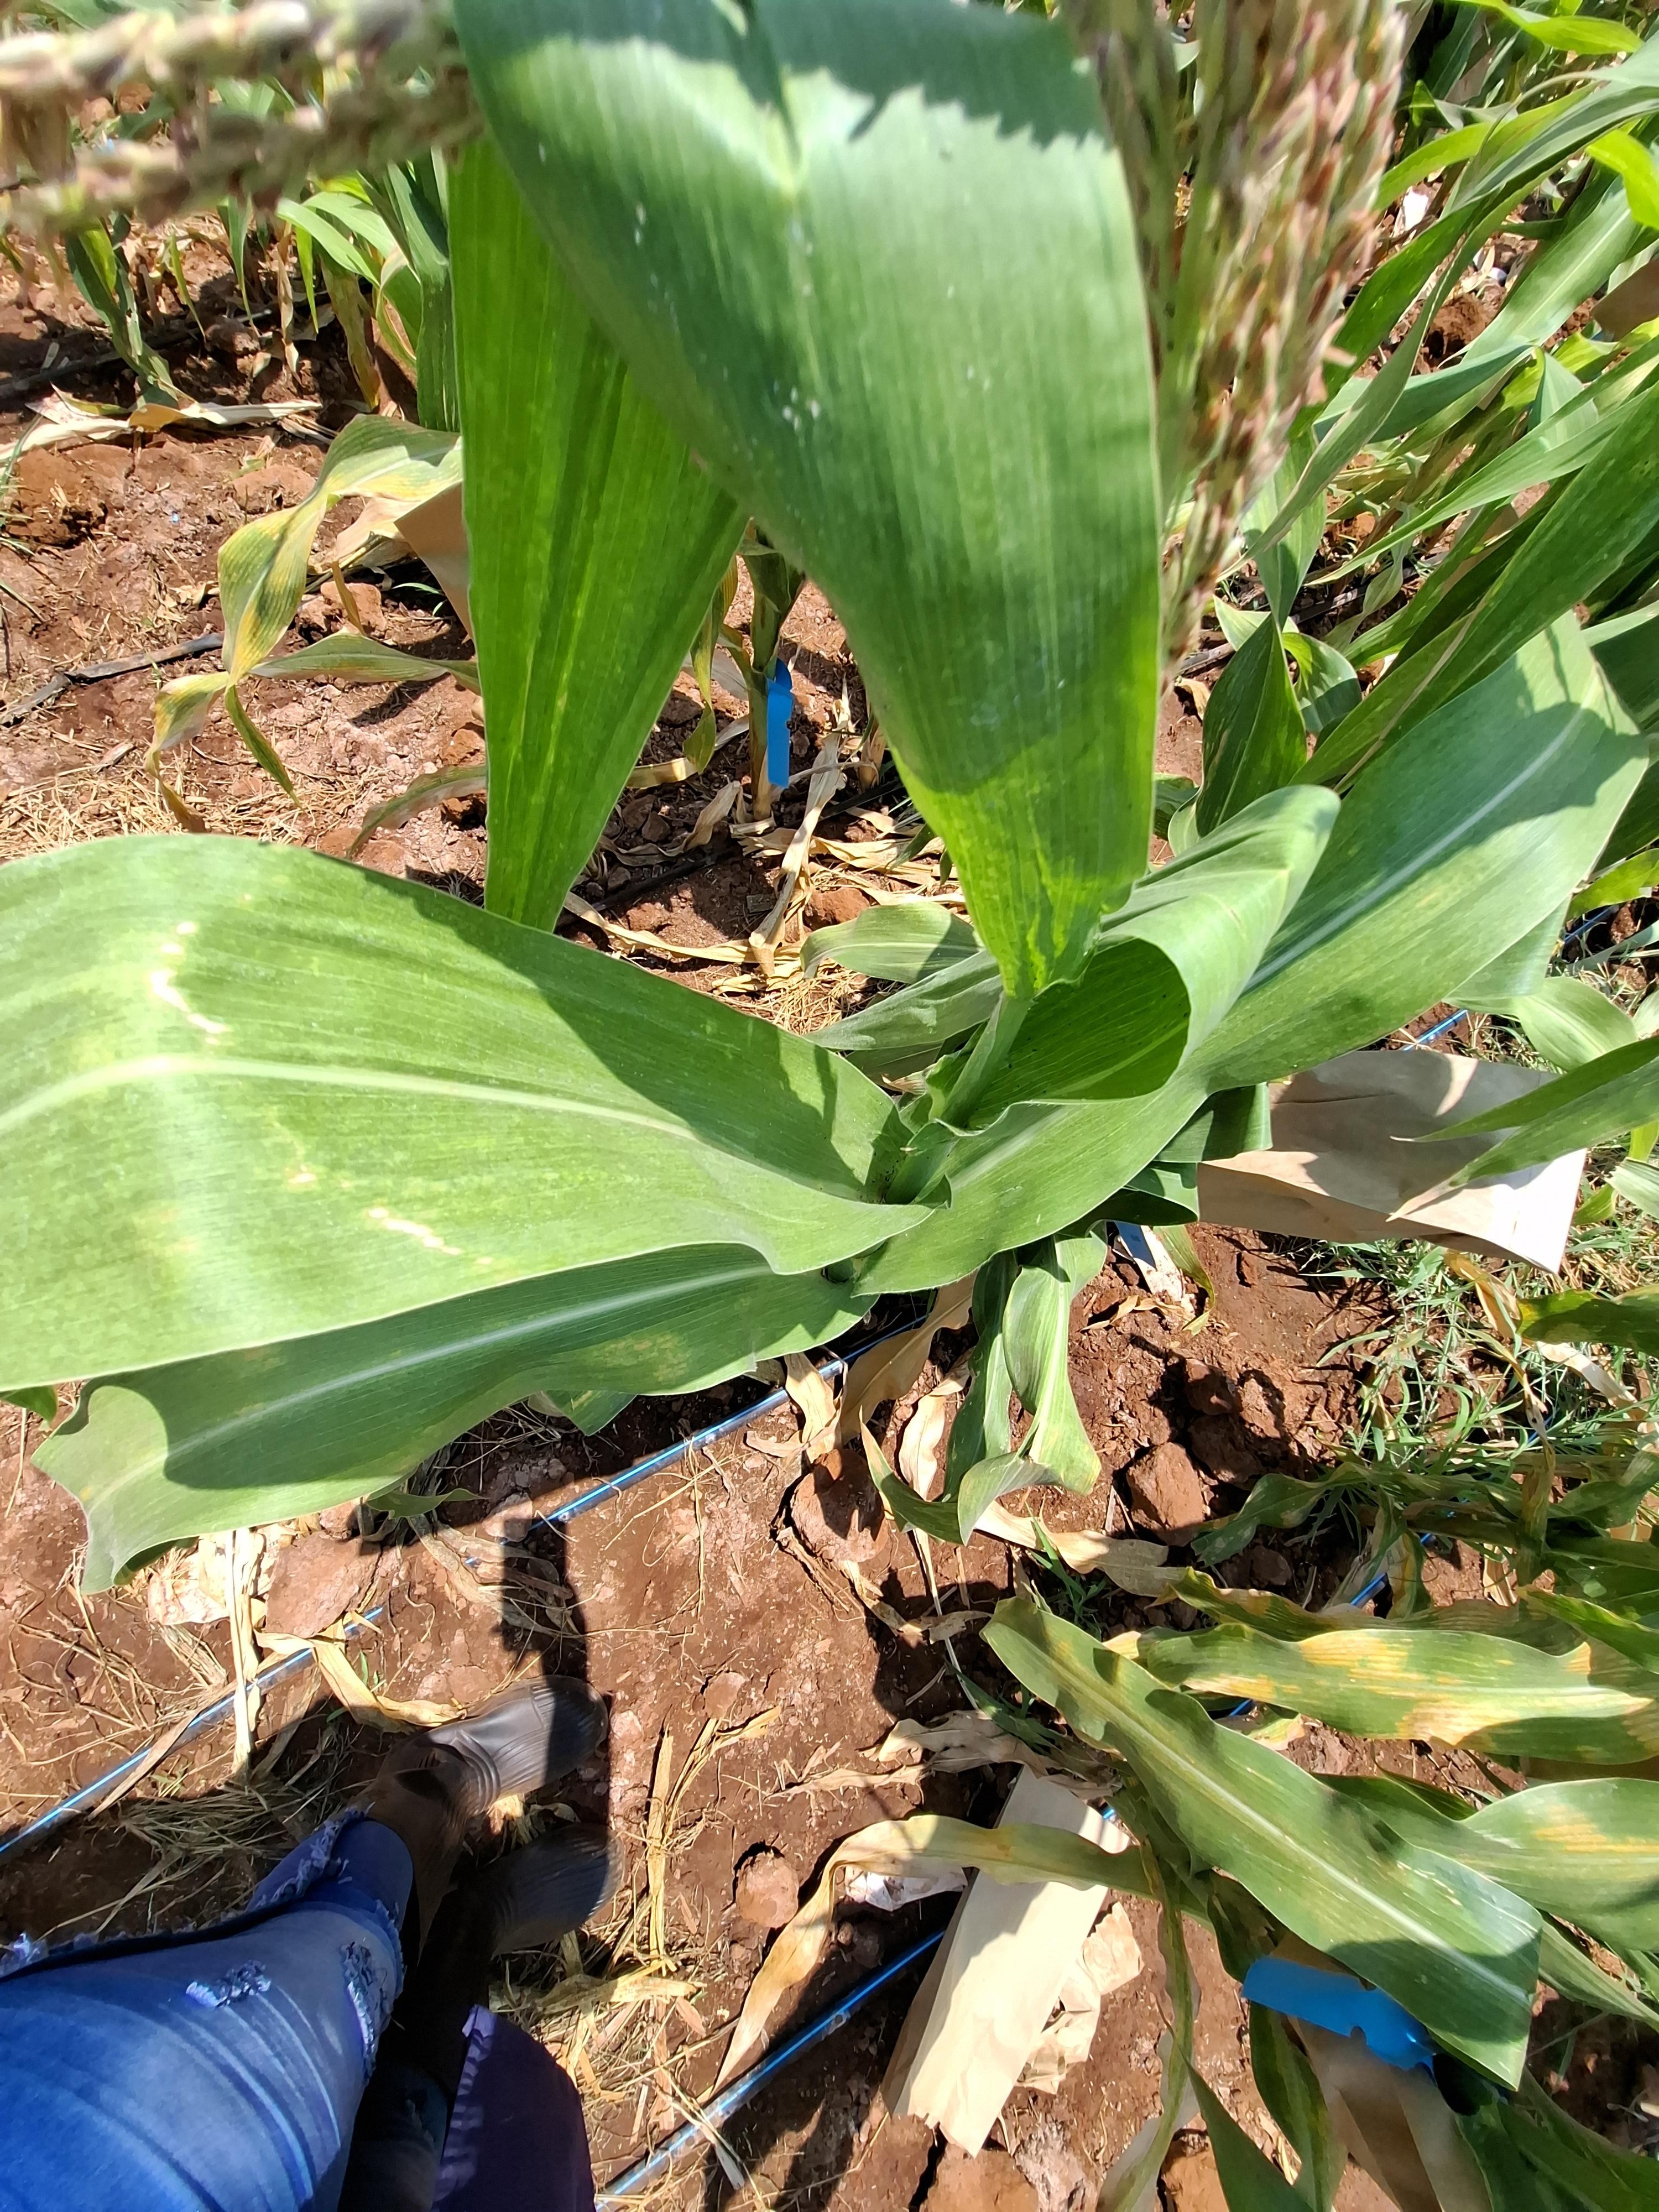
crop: maize
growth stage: flowering
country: Kenya
